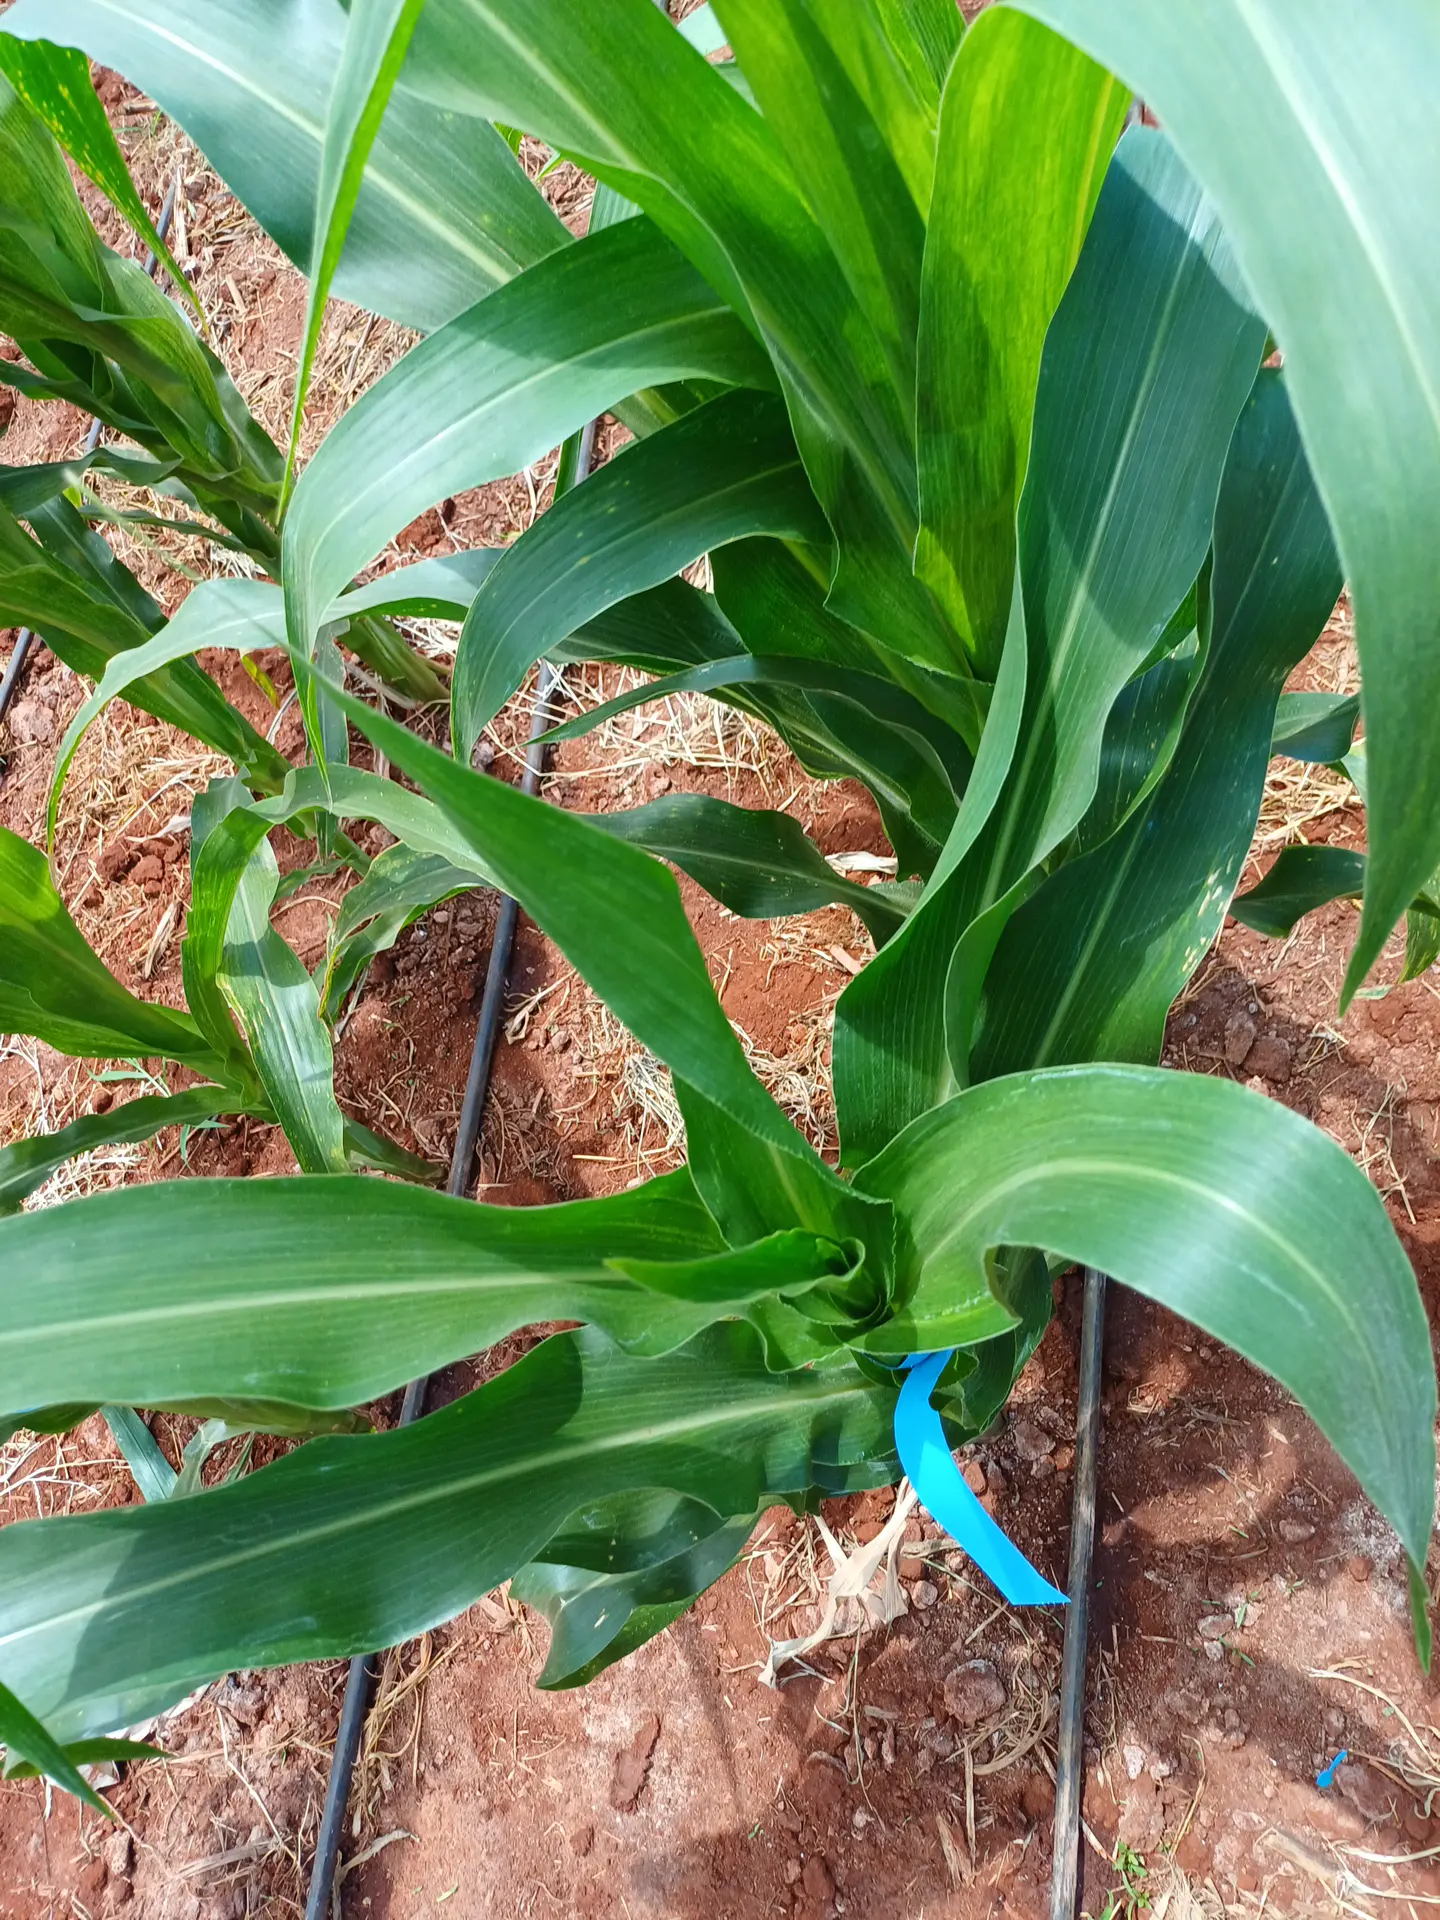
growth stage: vegetative
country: Kenya
